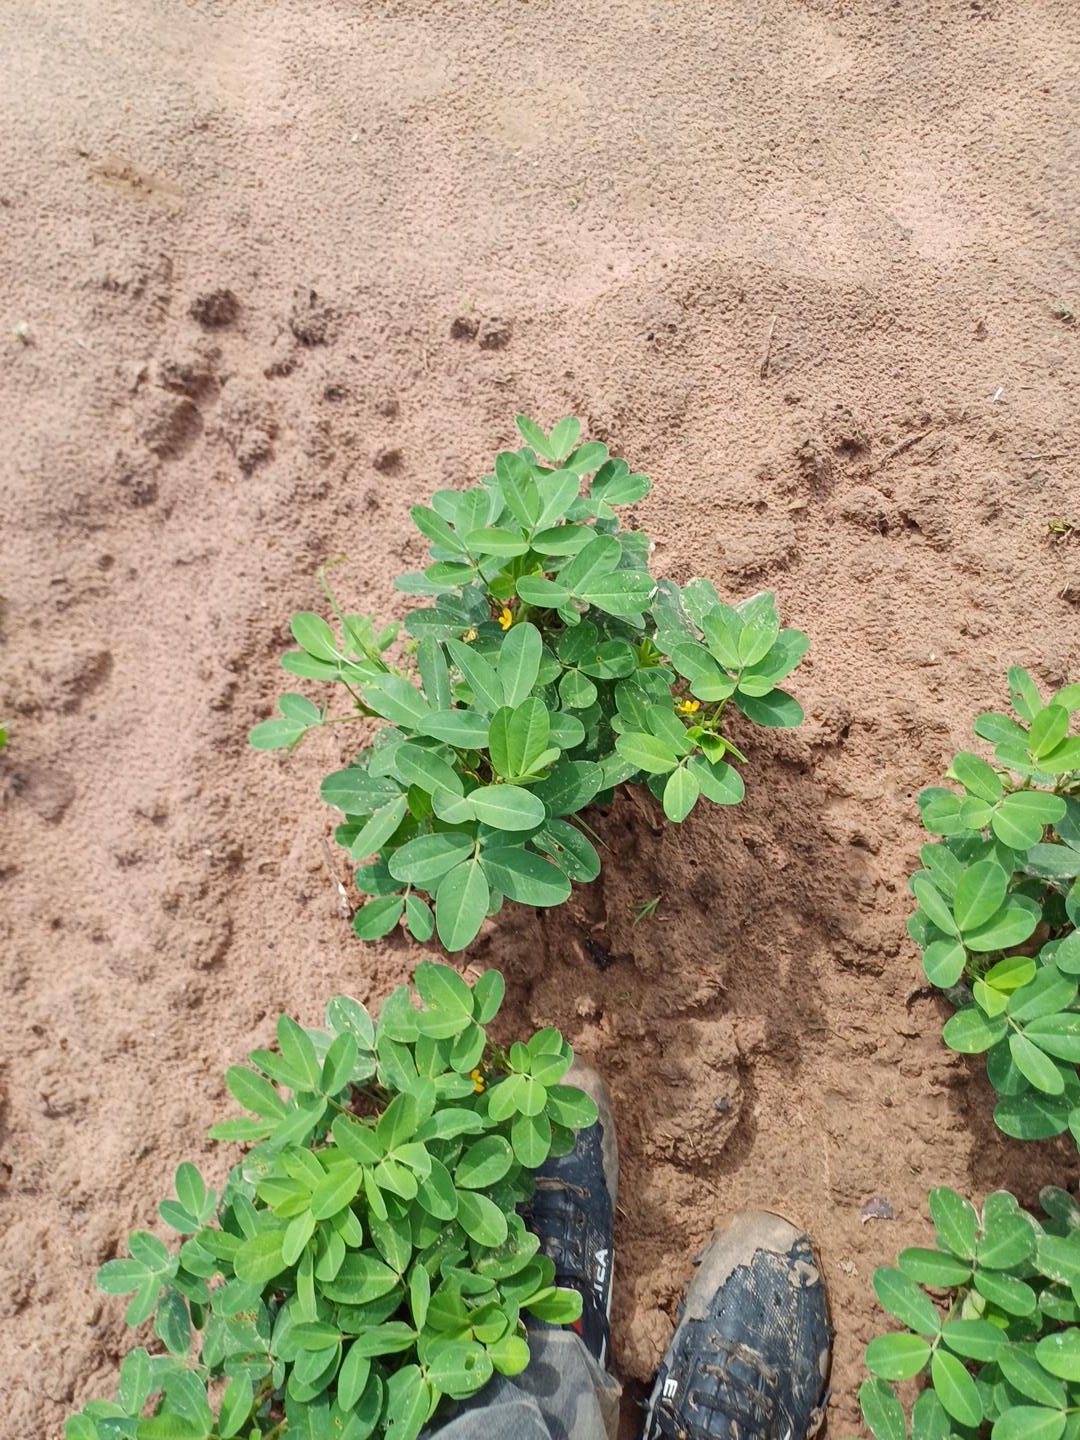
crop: groundnut
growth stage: flowering
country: Senegal
